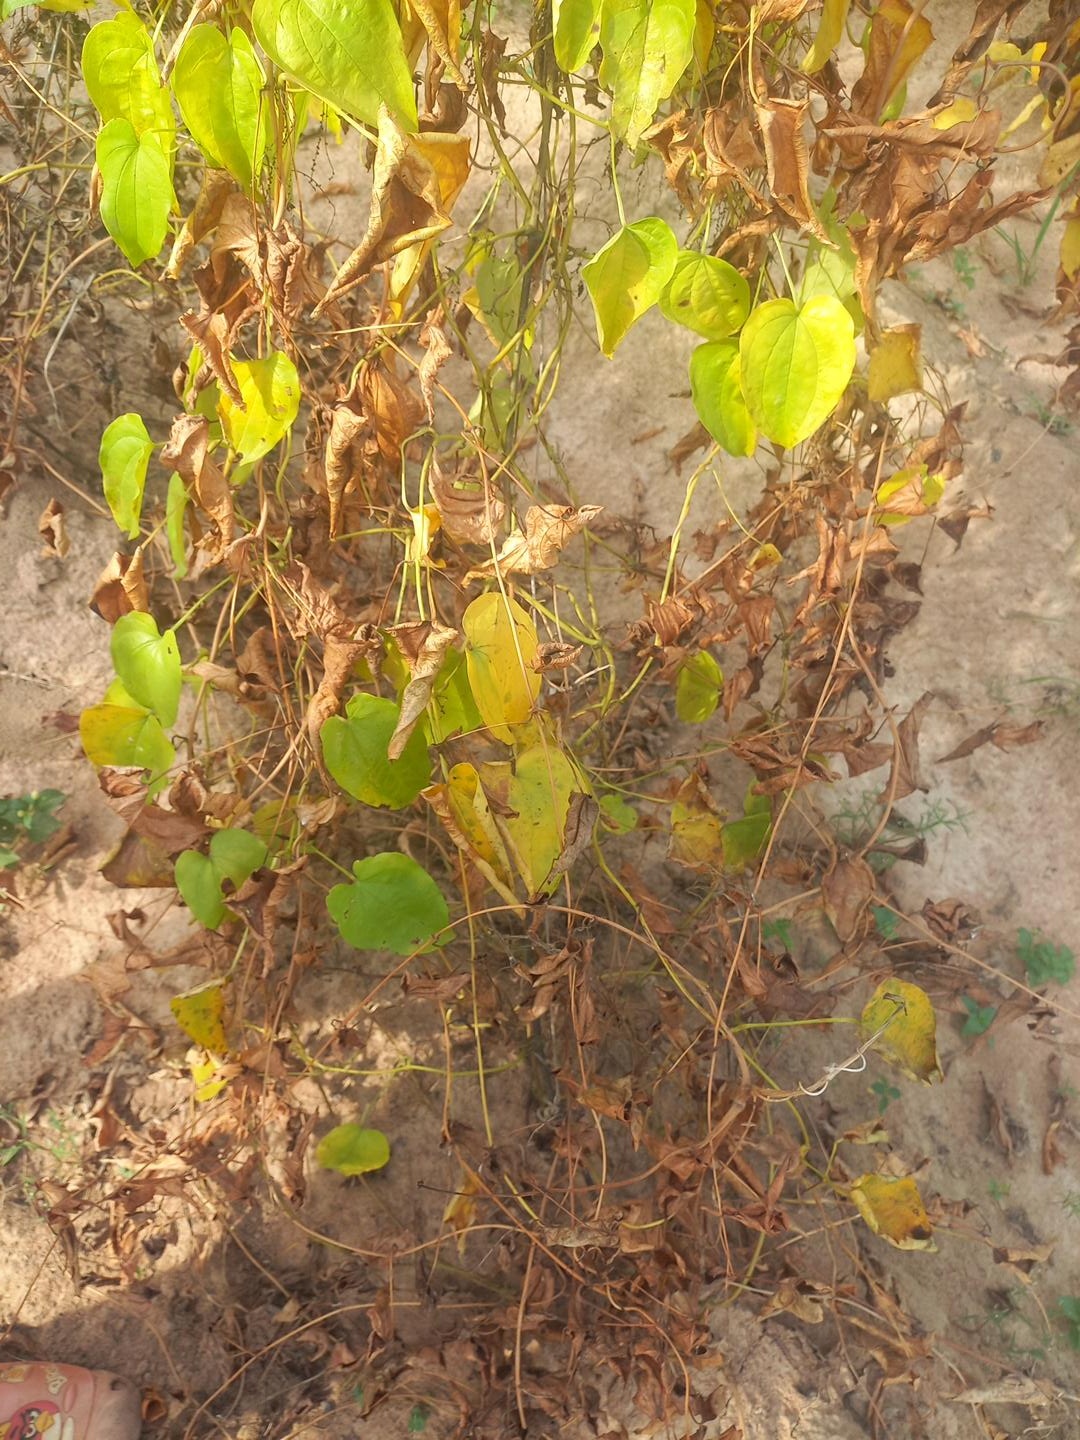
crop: yam
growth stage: maturity
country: Nigeria
